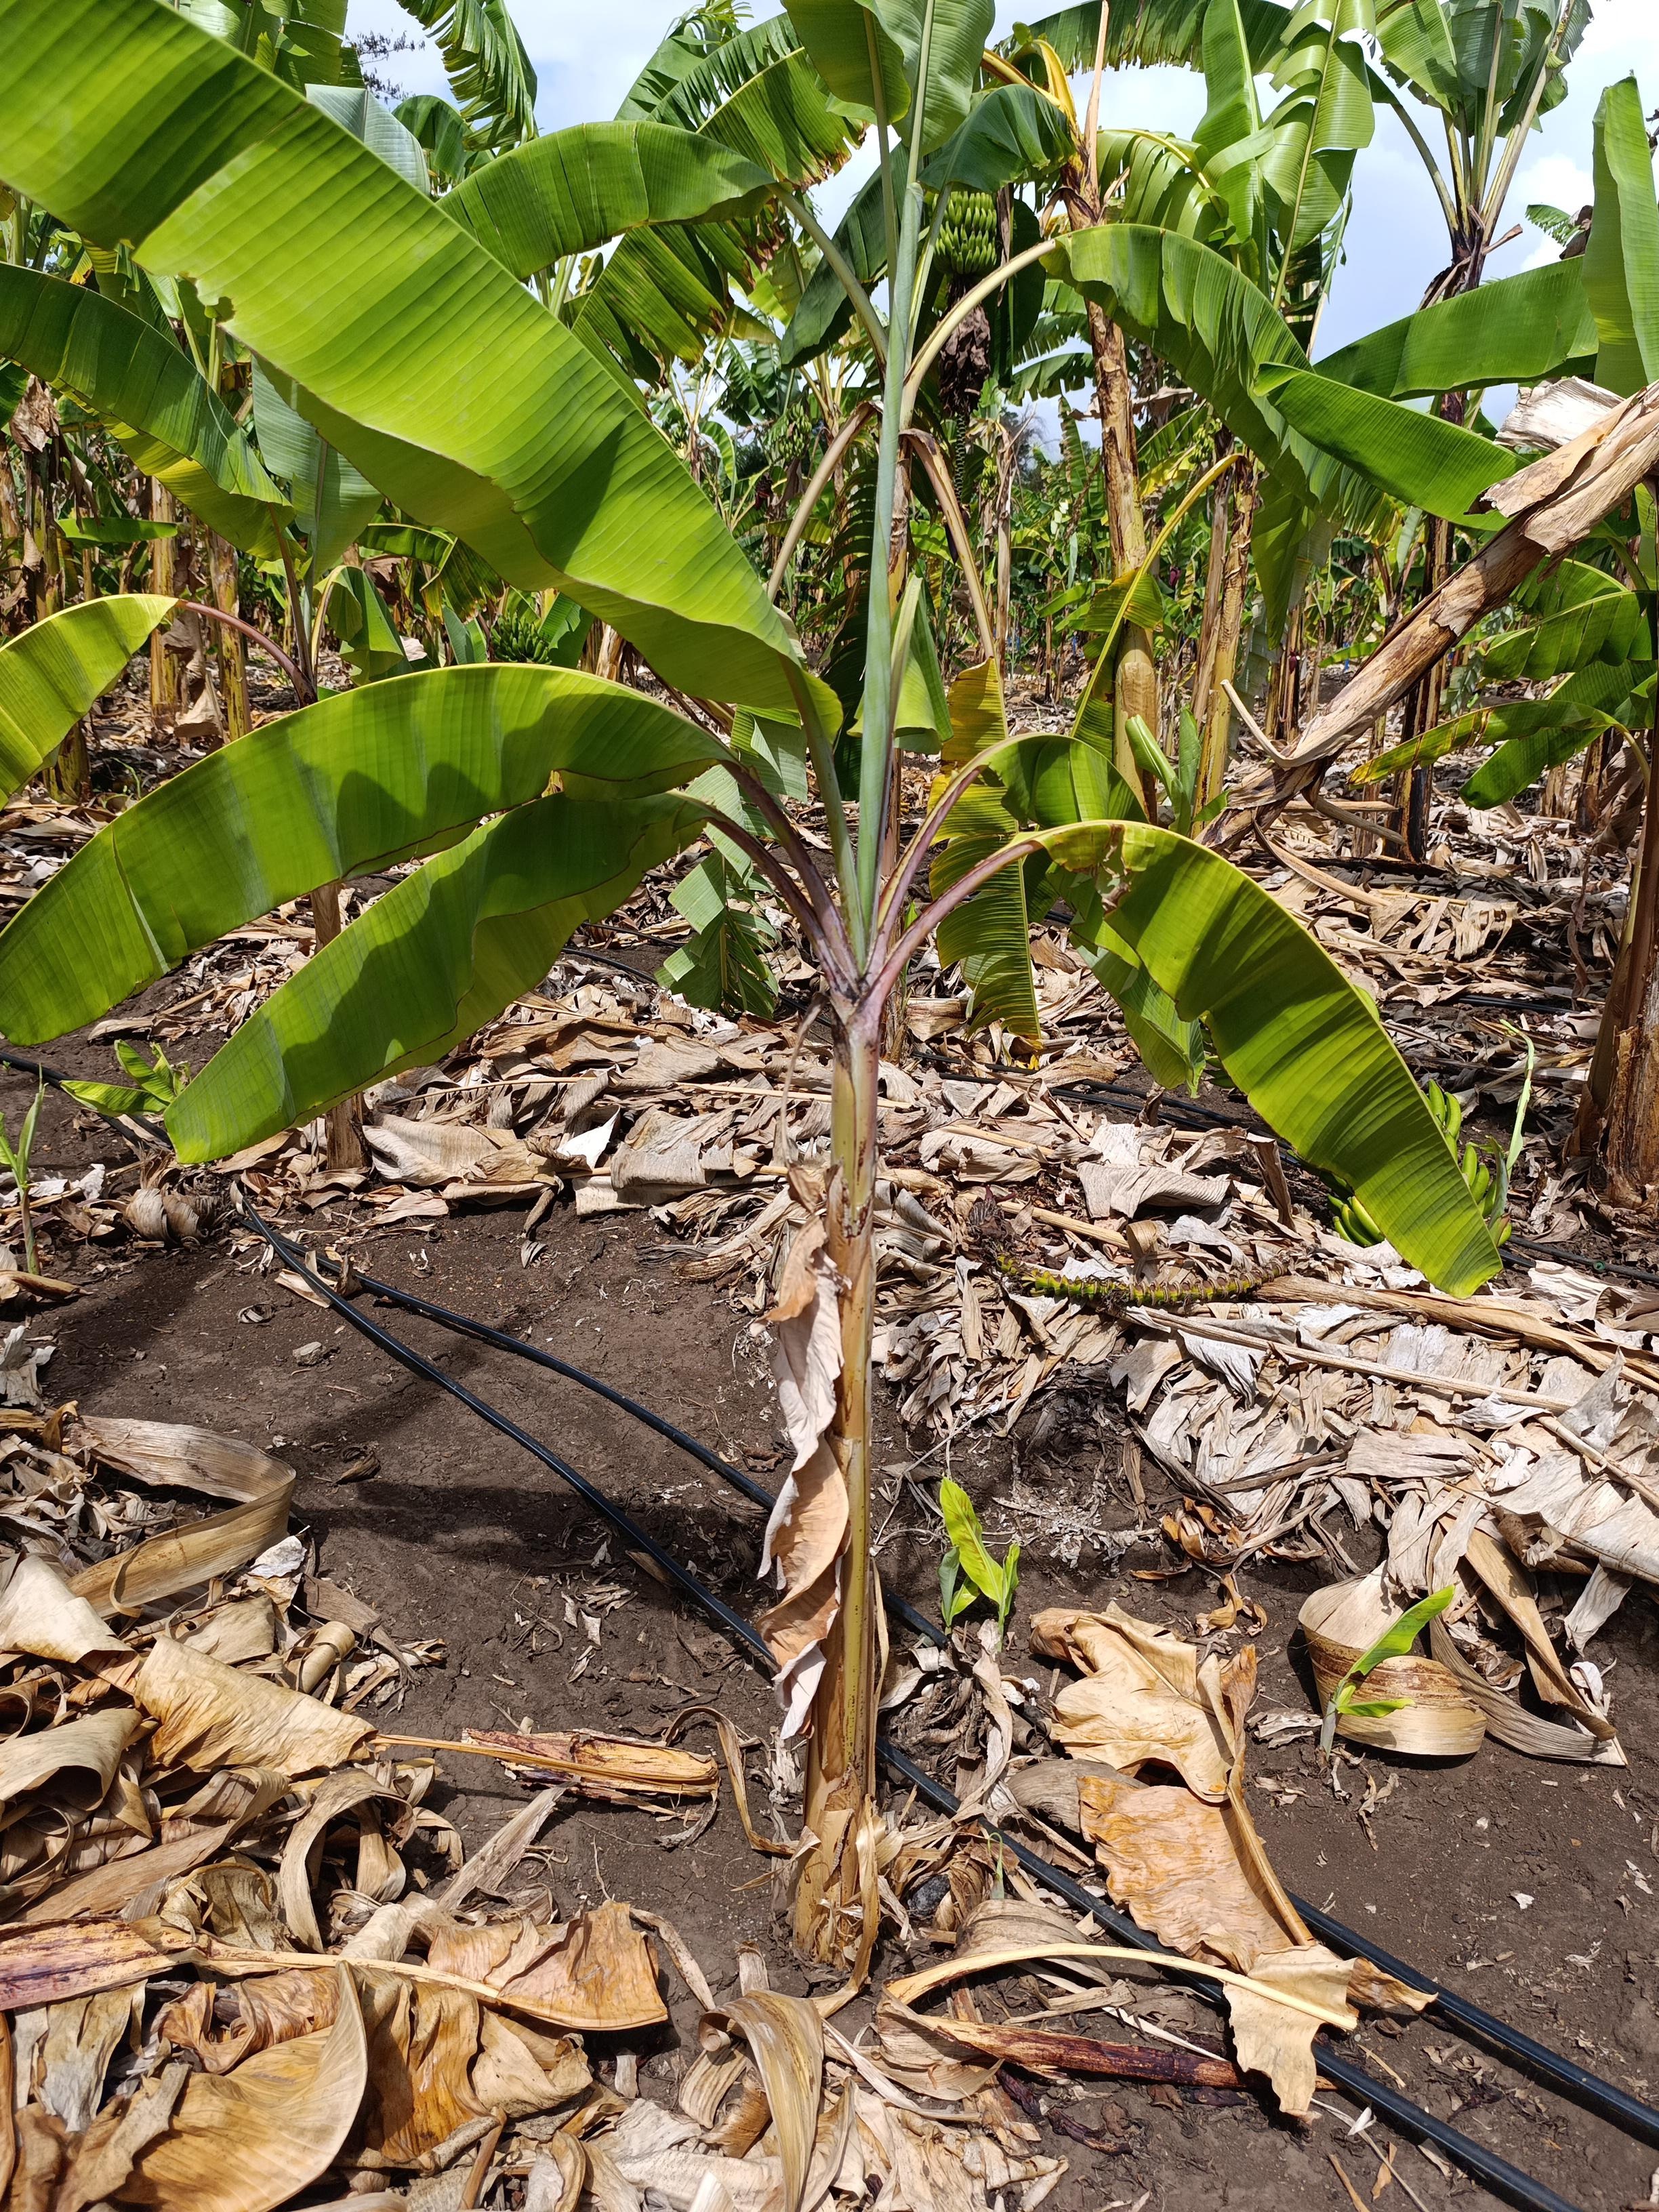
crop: banana
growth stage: vegetative
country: Tanzania
